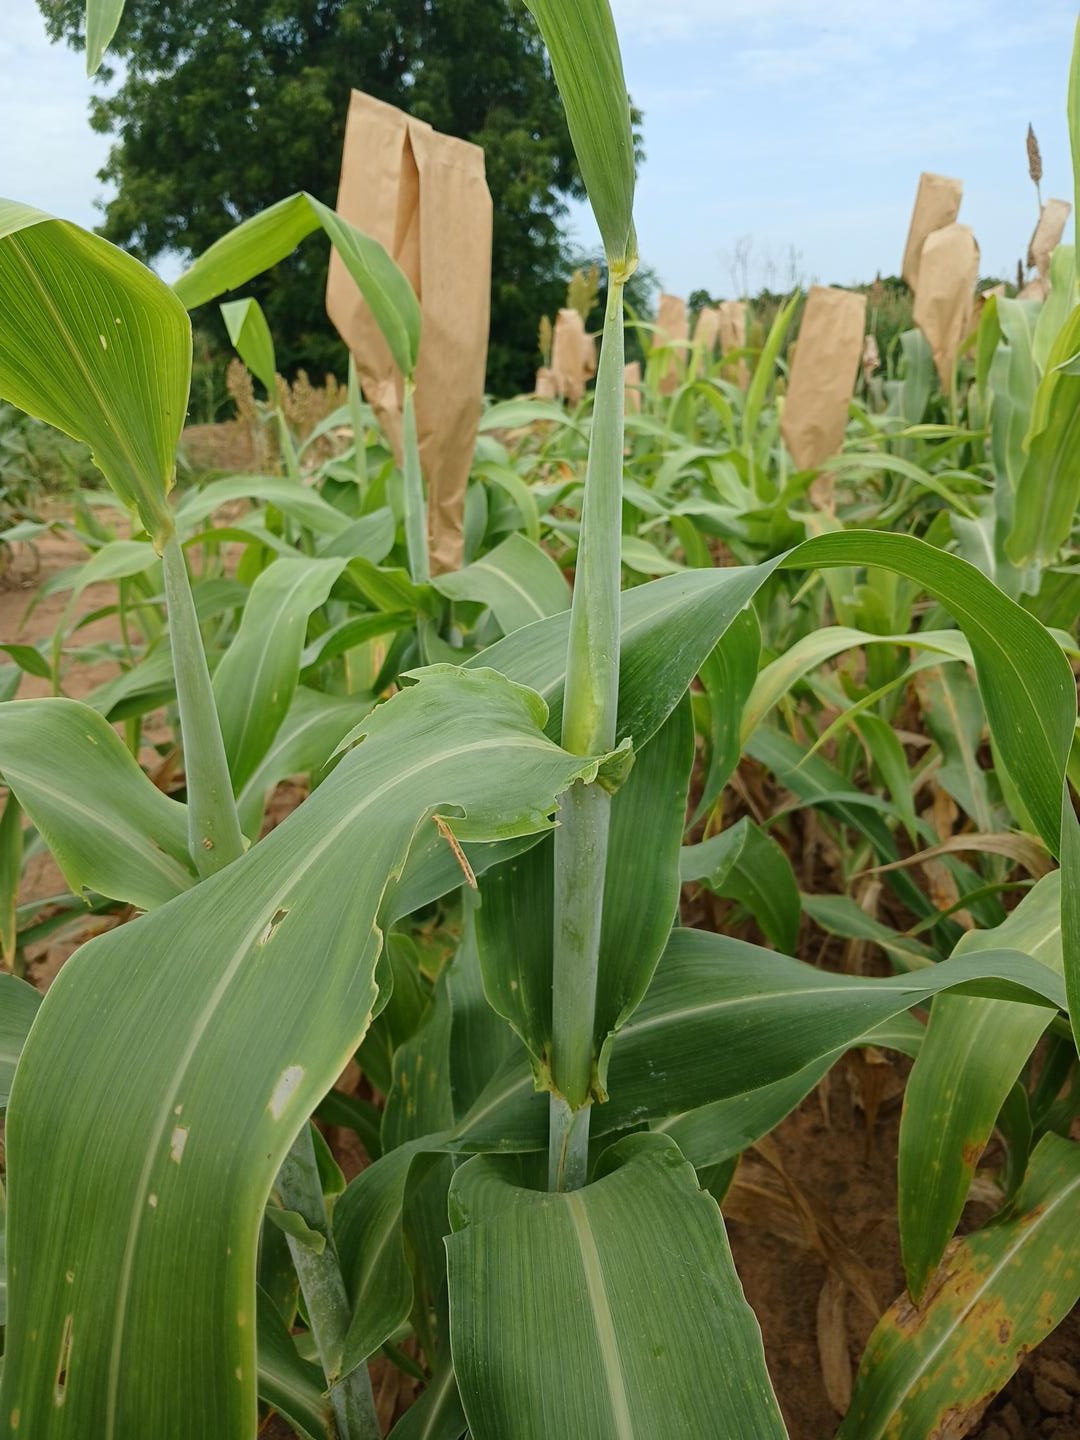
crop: sorghum
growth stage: heading tuber
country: Senegal
